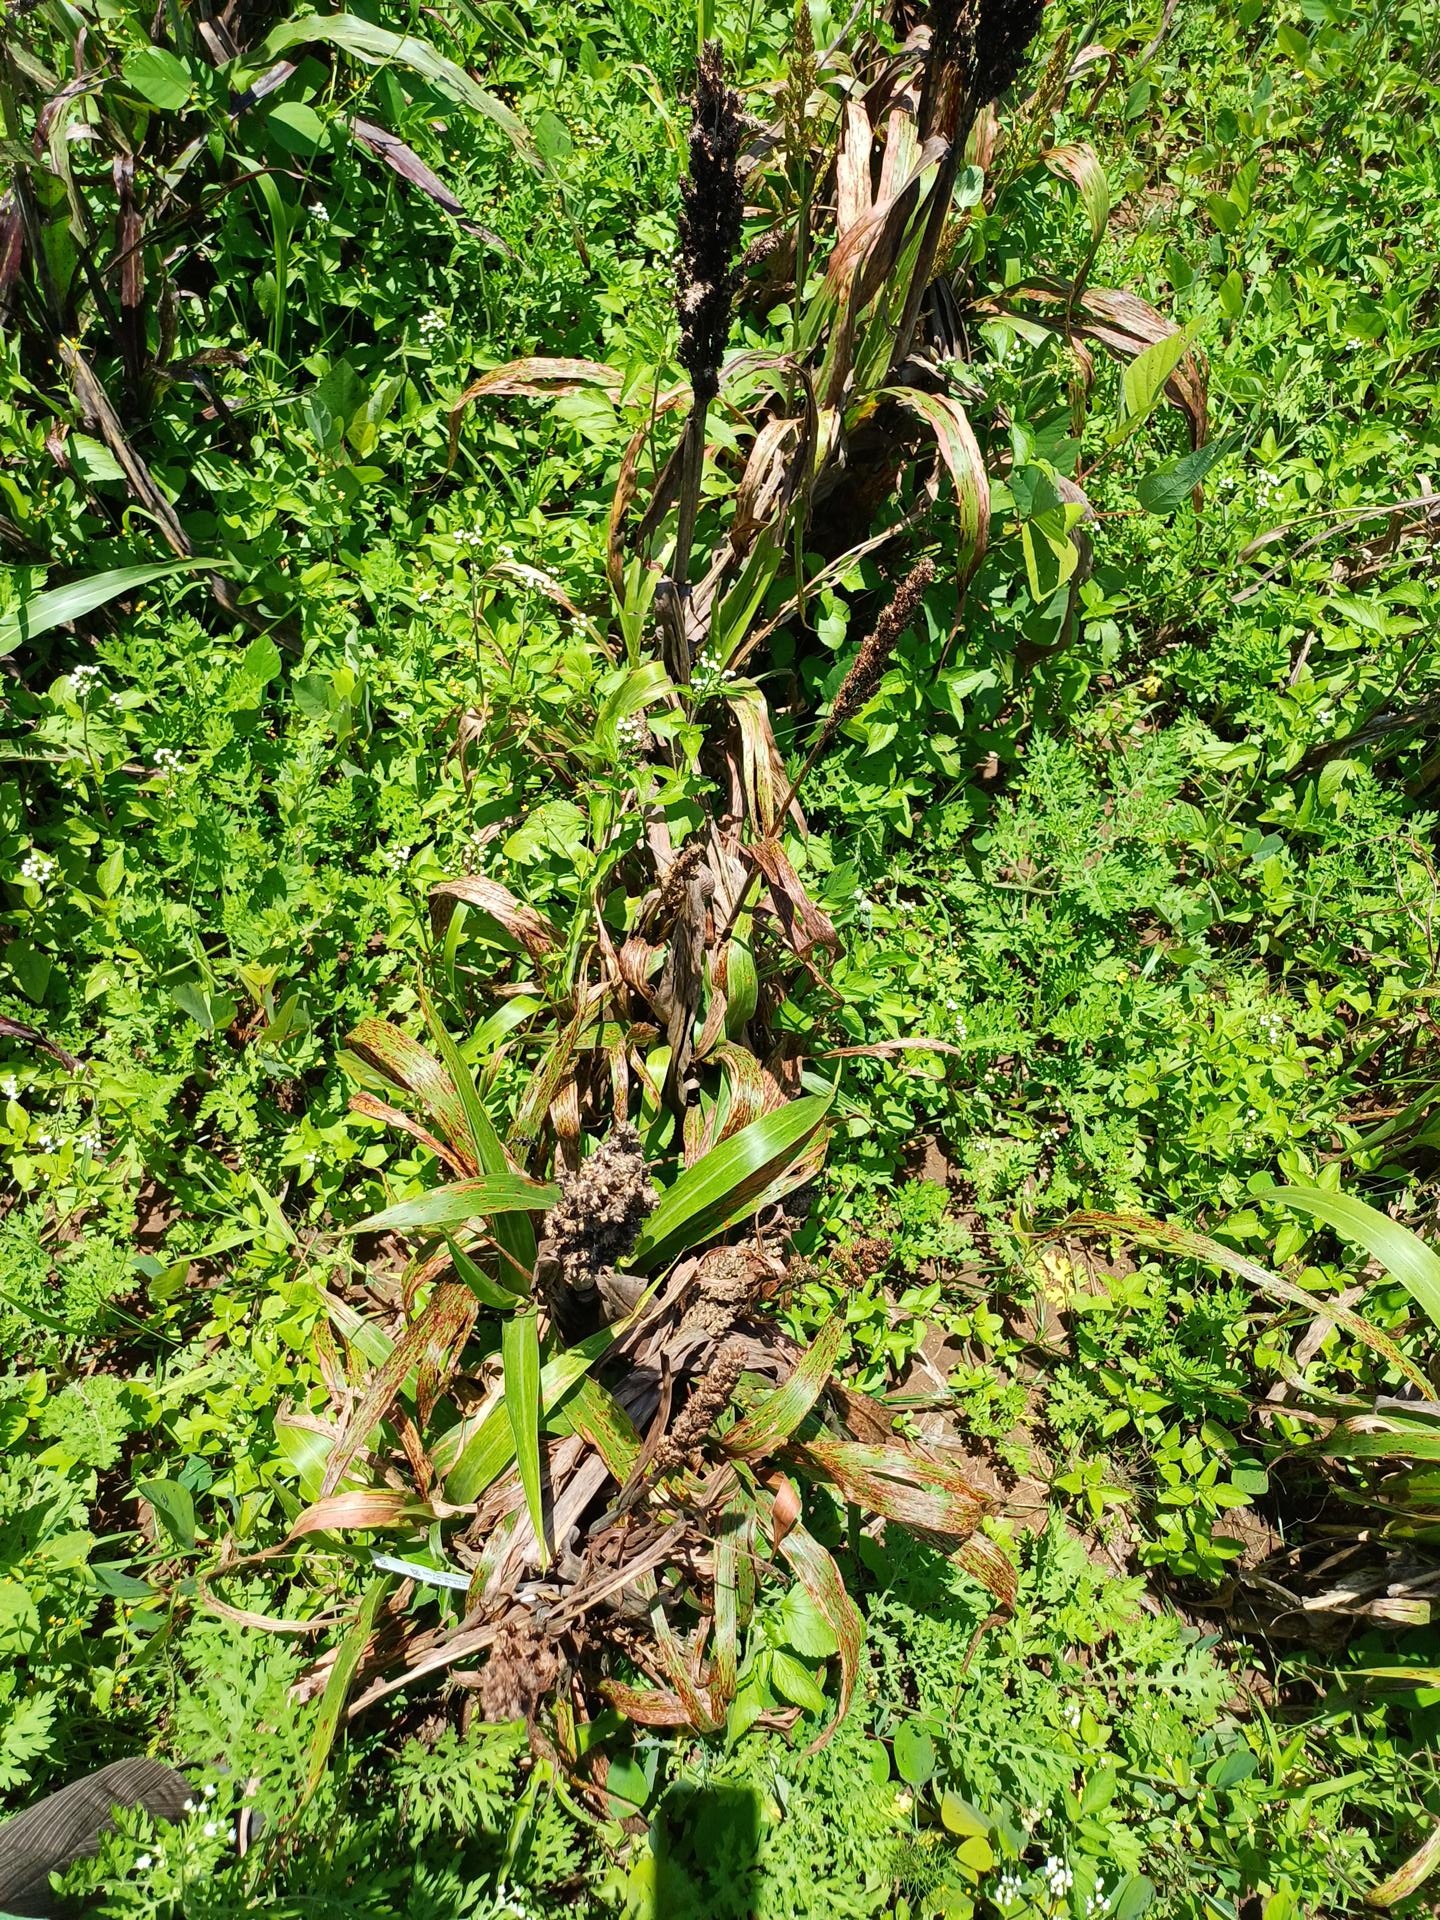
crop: sorghum
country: Kenya
